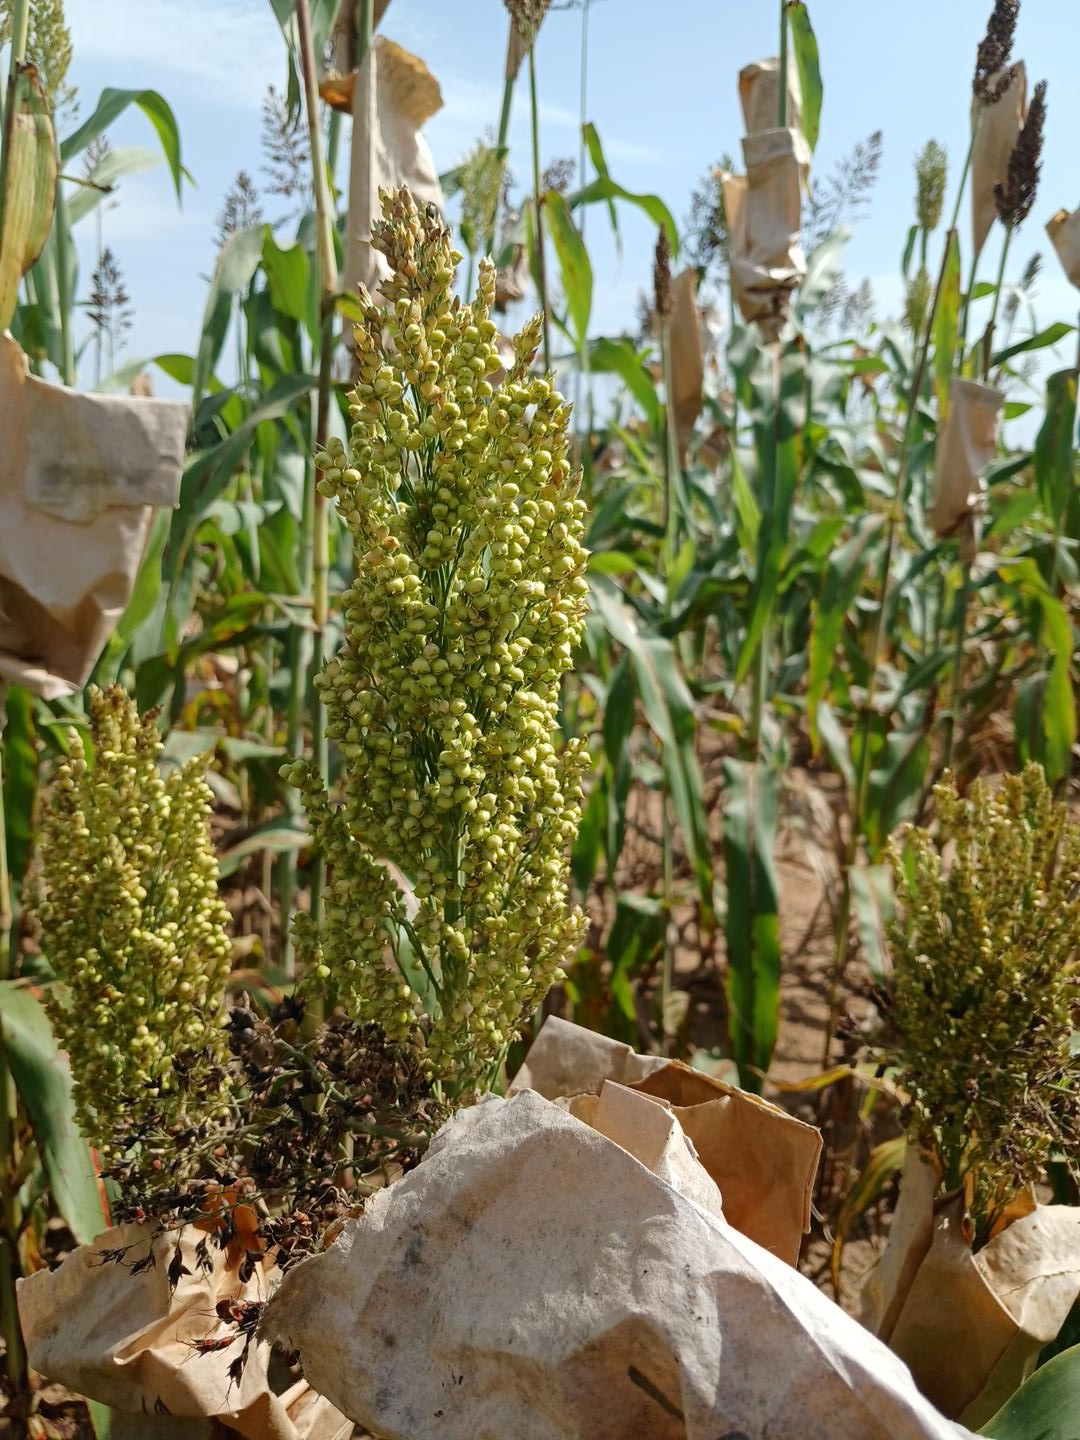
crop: sorghum
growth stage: filling grain
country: Senegal
